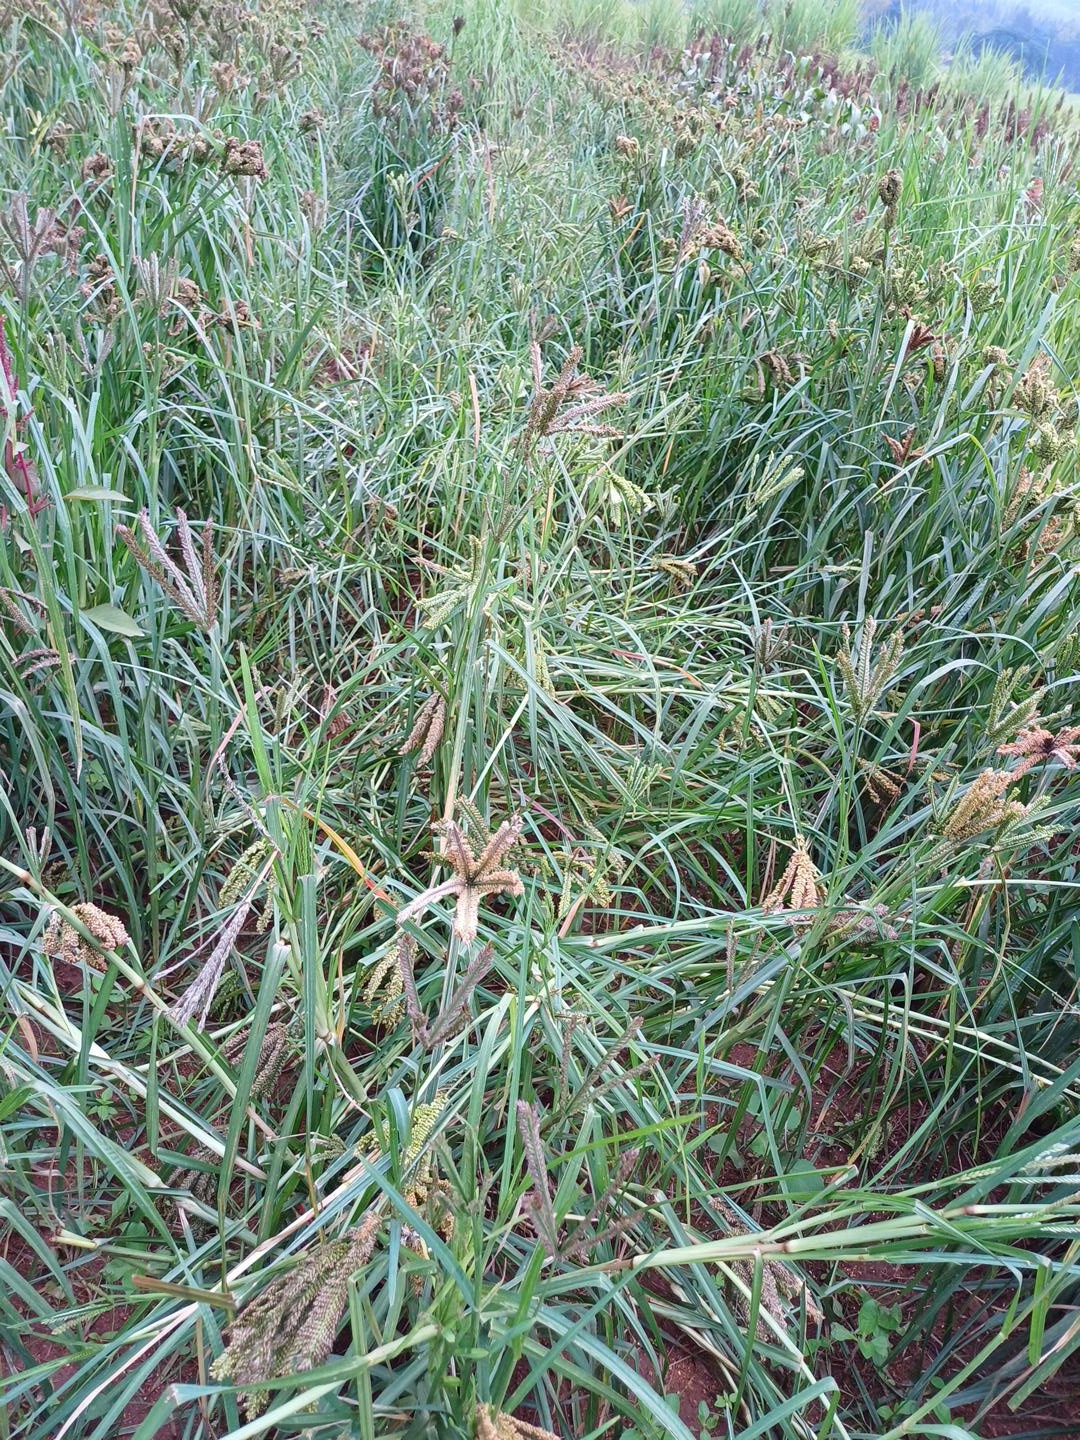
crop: finger millet
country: Kenya
